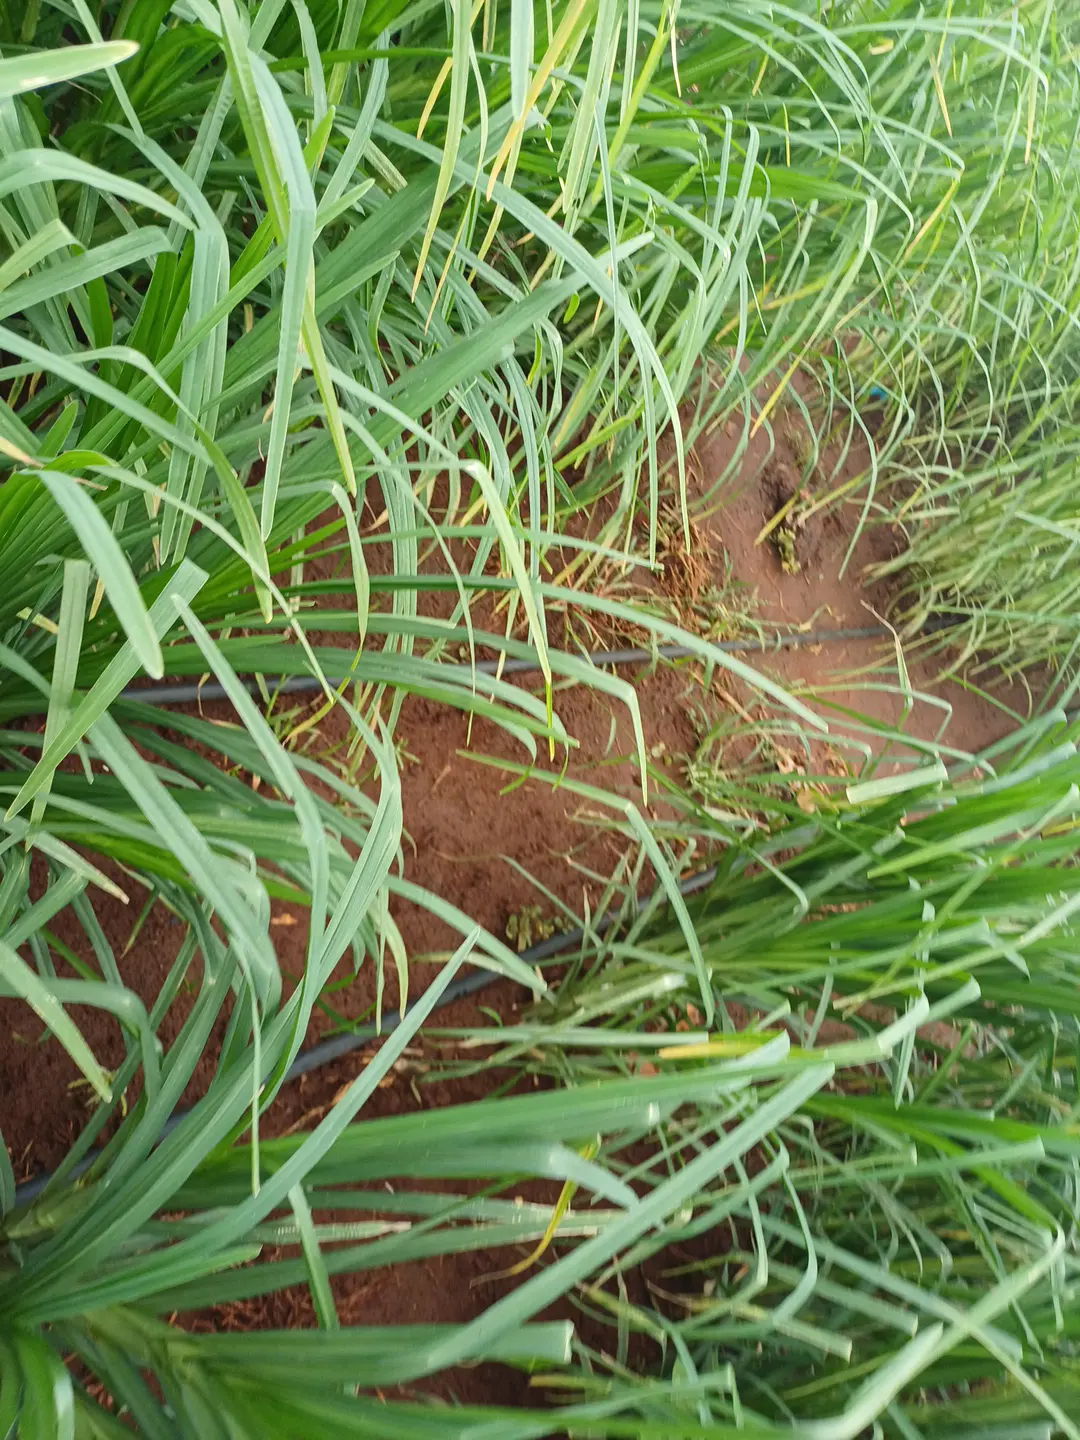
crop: finger millet
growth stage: vegetative
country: Kenya
